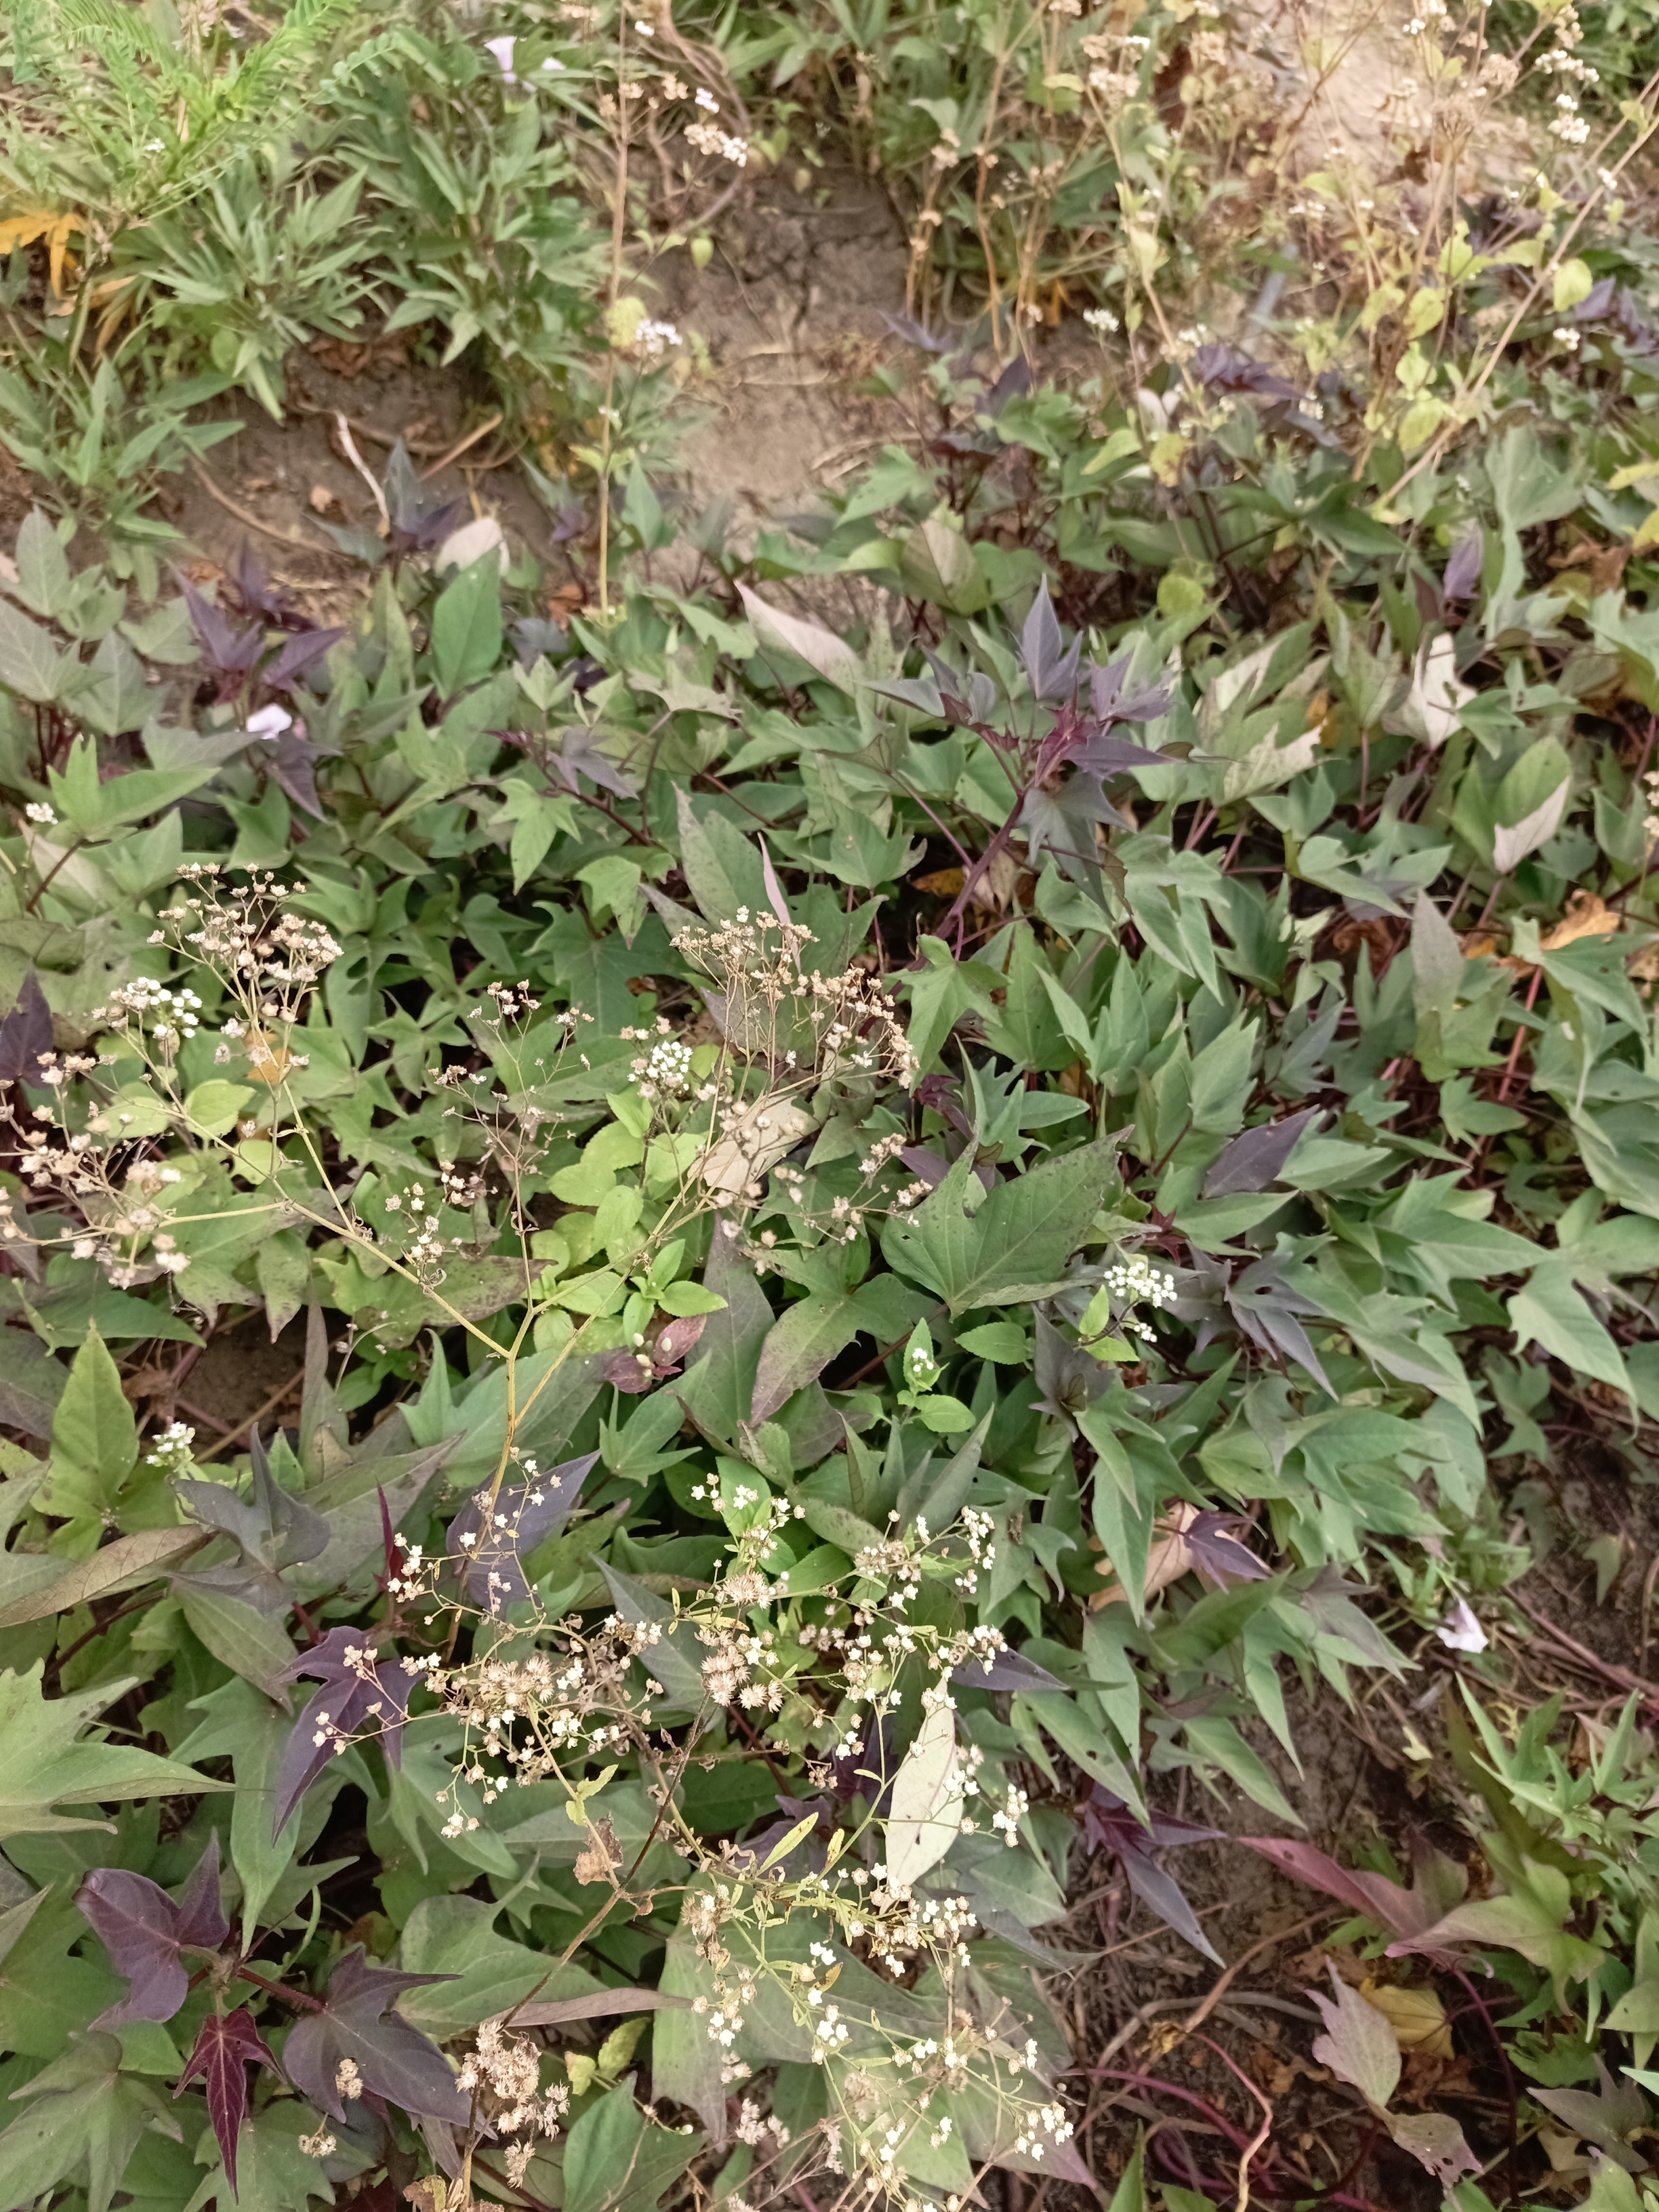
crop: sweet potato
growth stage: flowering
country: Tanzania
